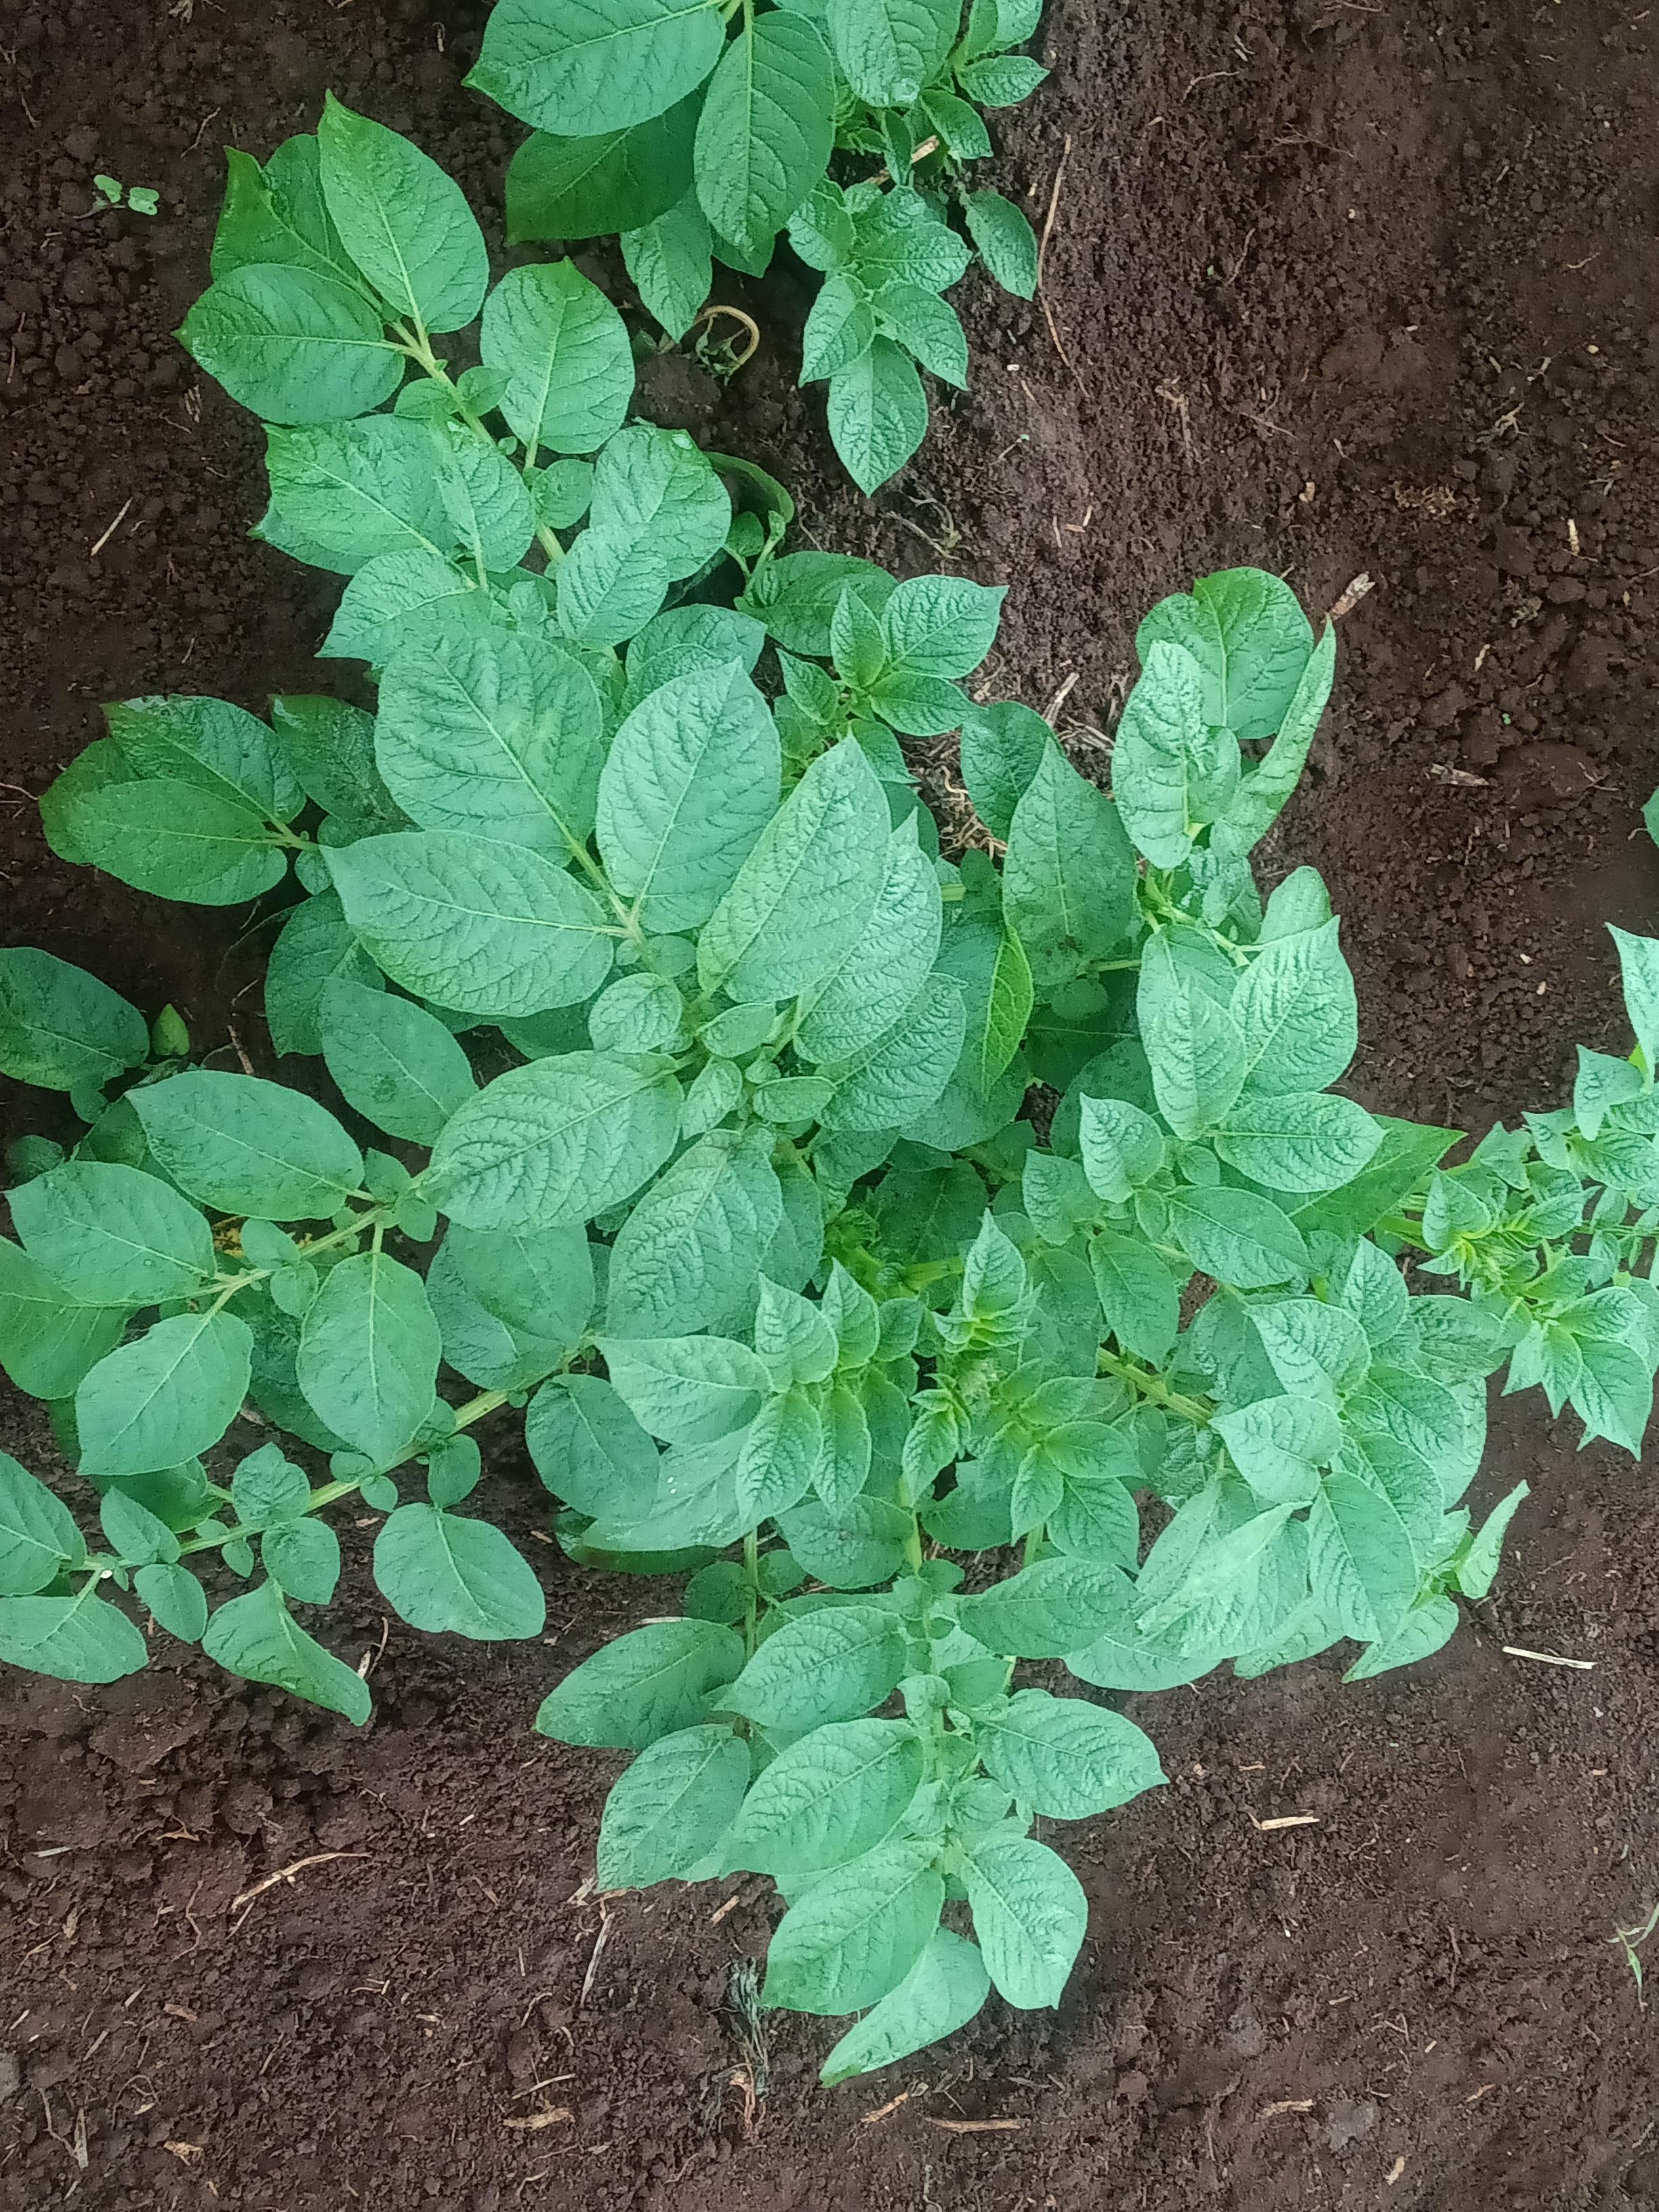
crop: potato
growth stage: vegetative
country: Kenya
